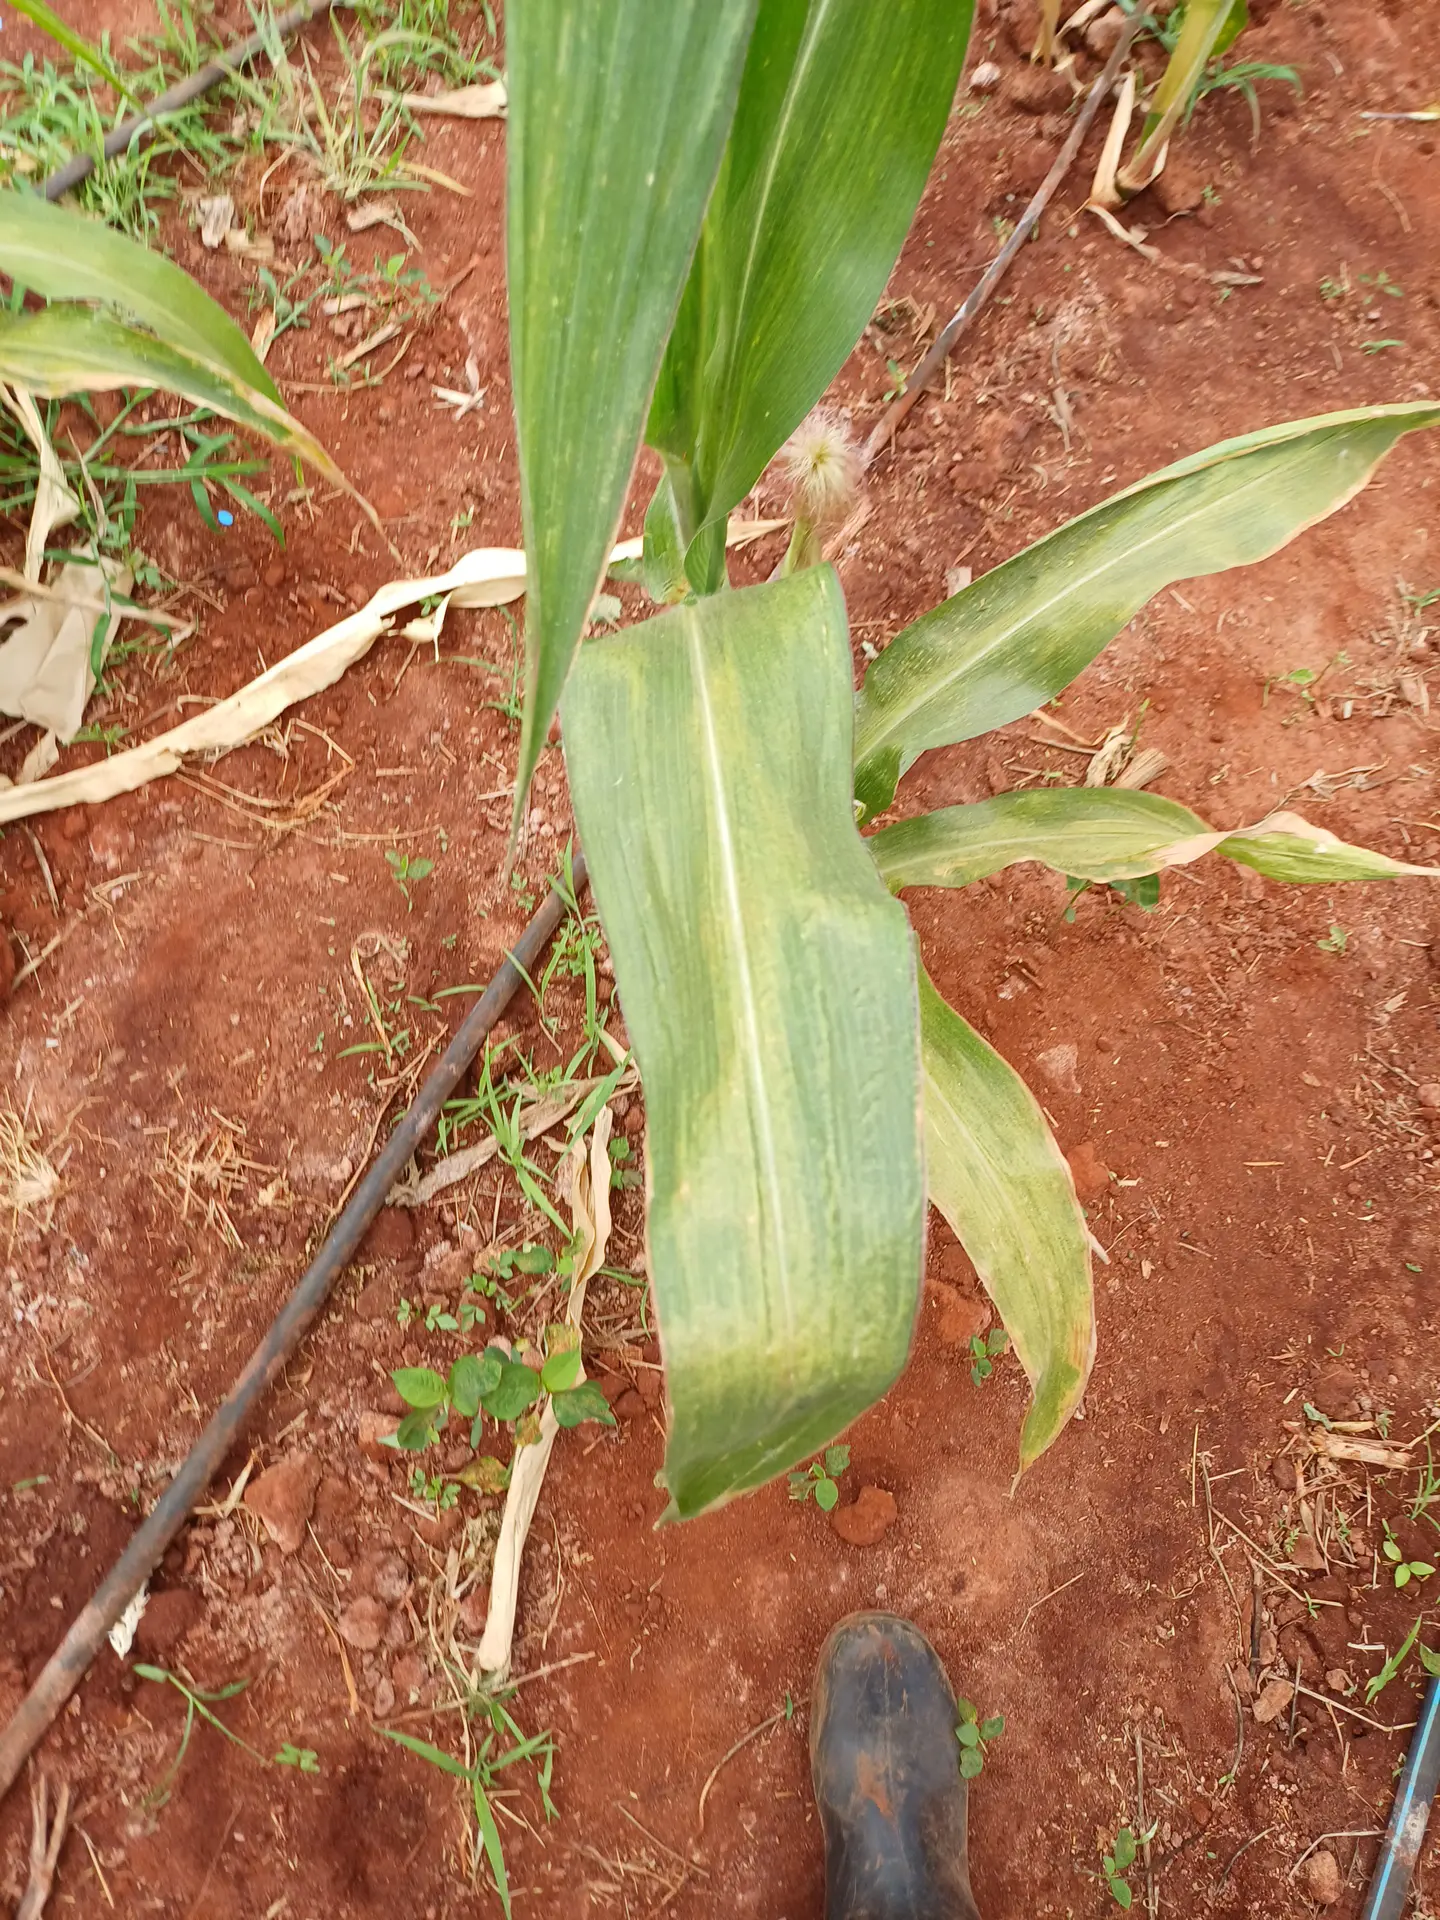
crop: maize
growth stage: flowering
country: Kenya
